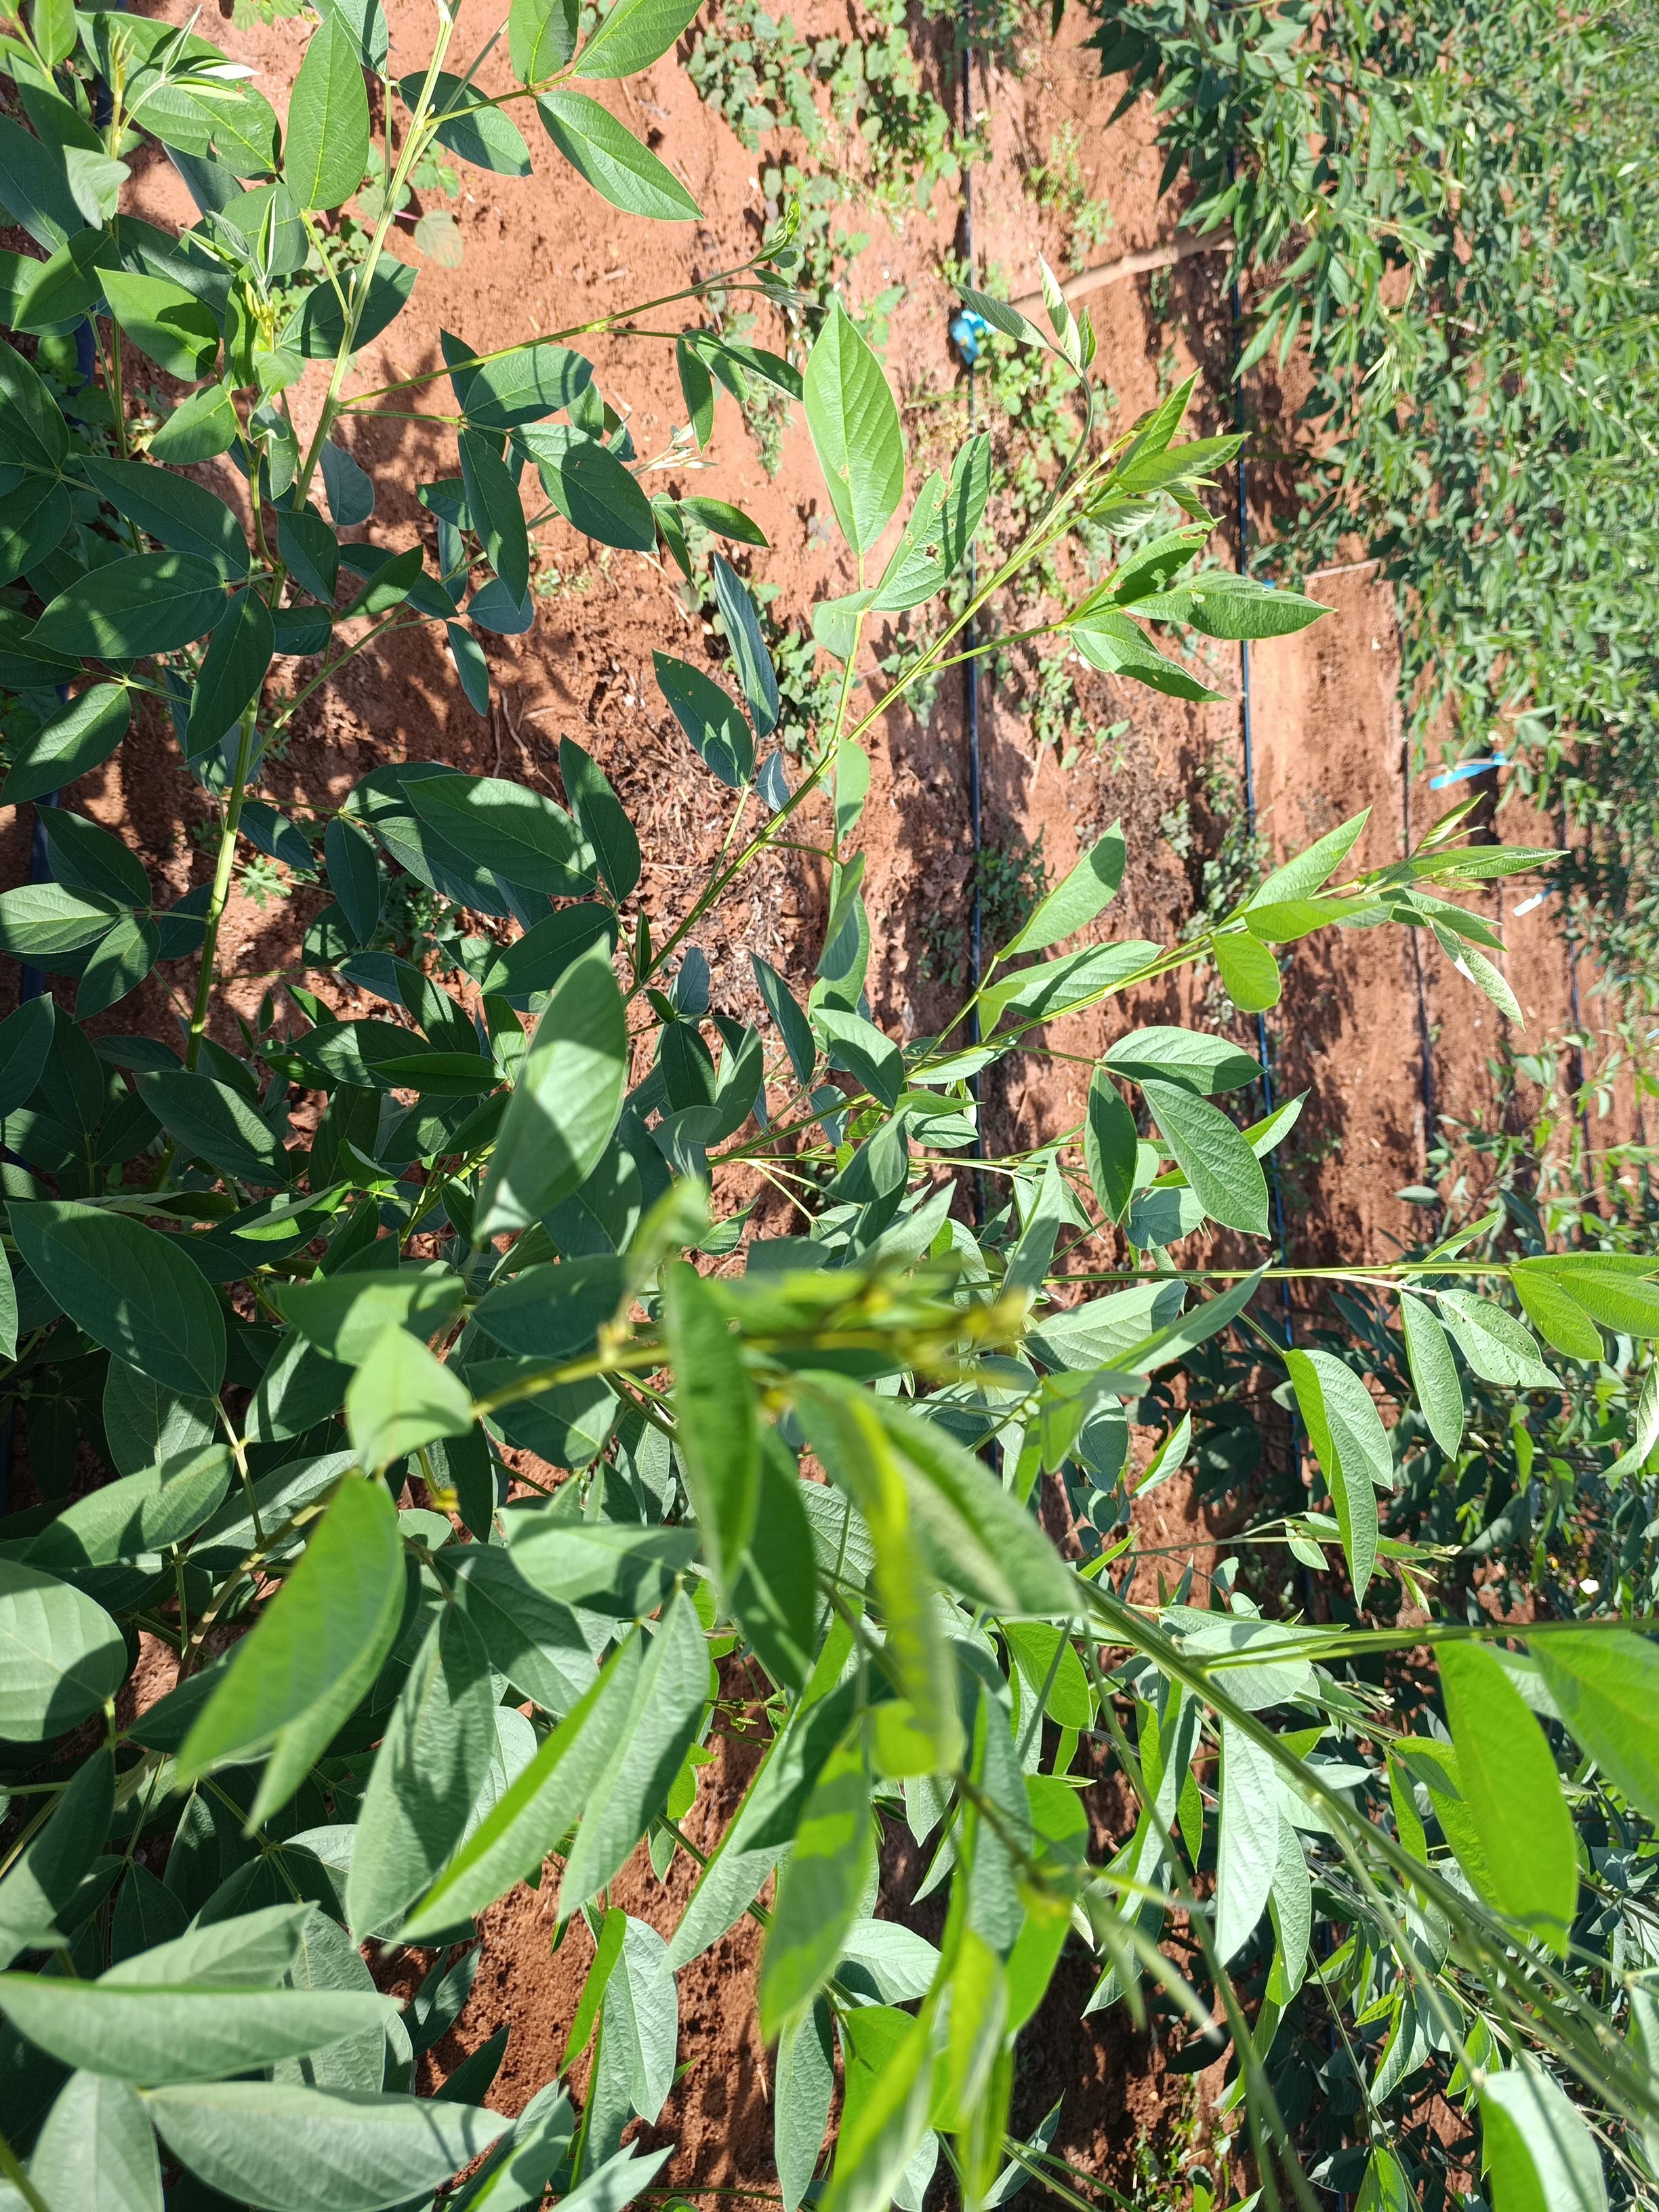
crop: pigeonpea
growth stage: flowering
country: Kenya
